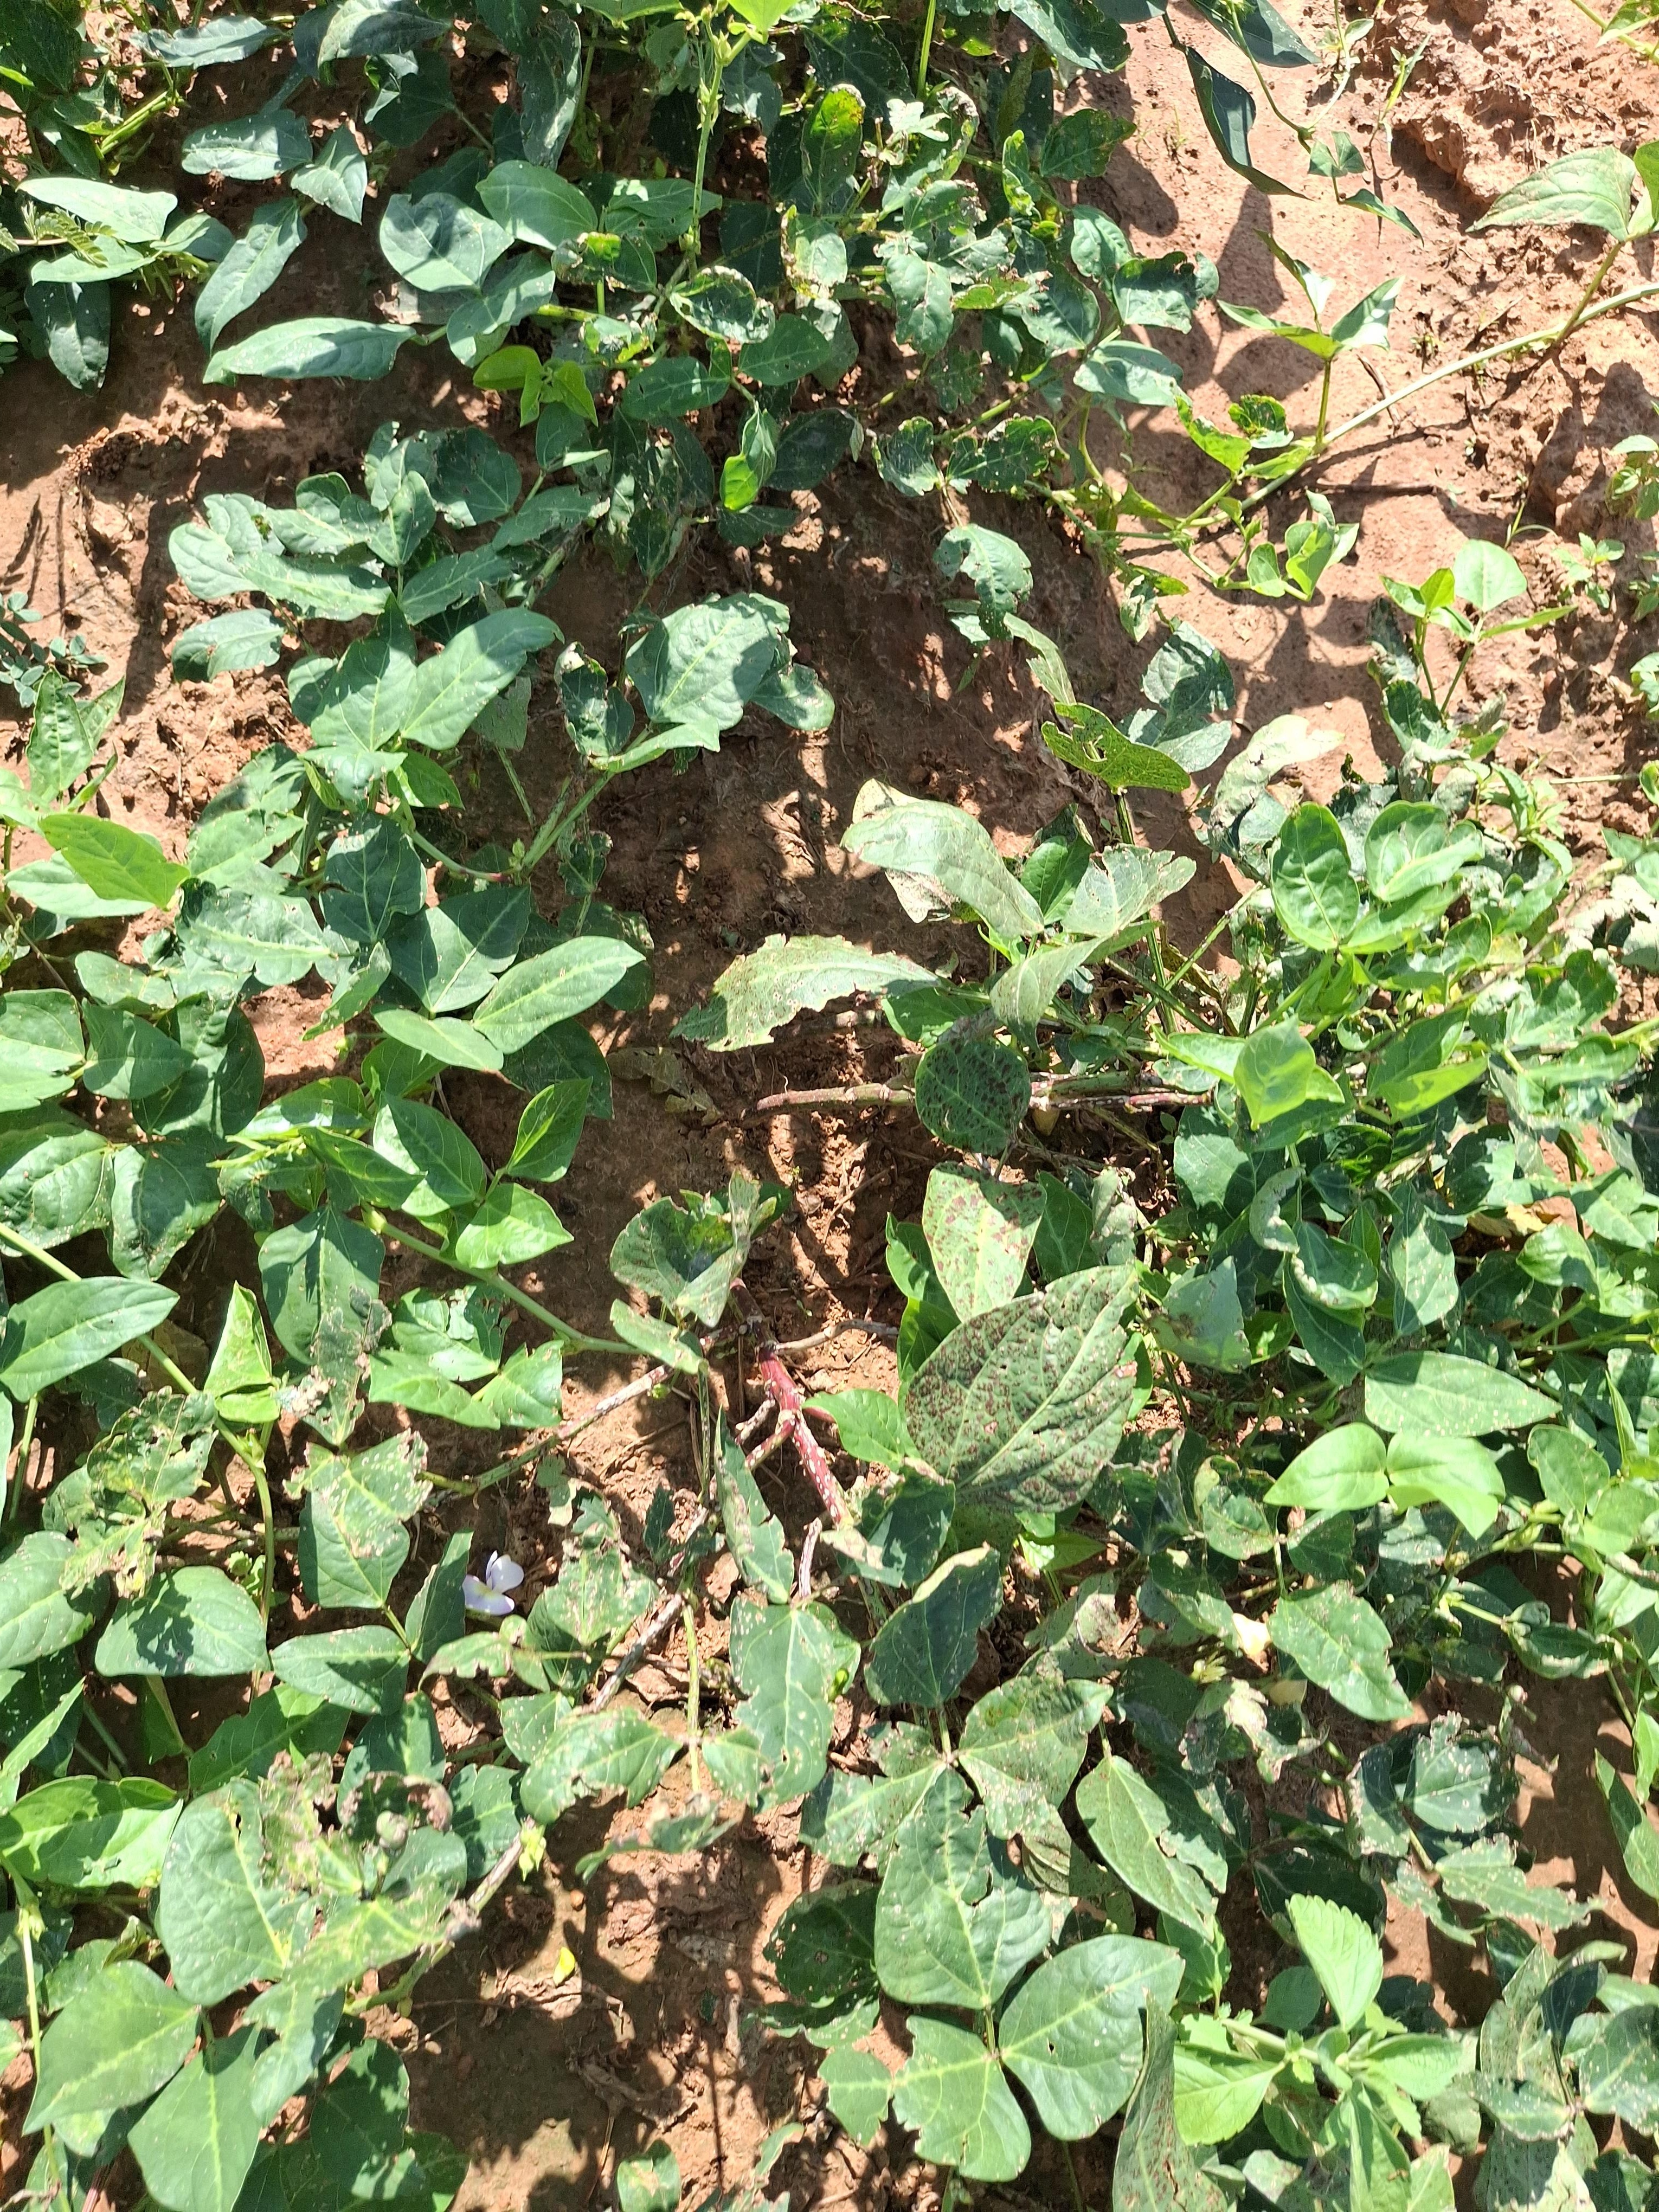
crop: cowpea
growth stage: flowering
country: Nigeria
